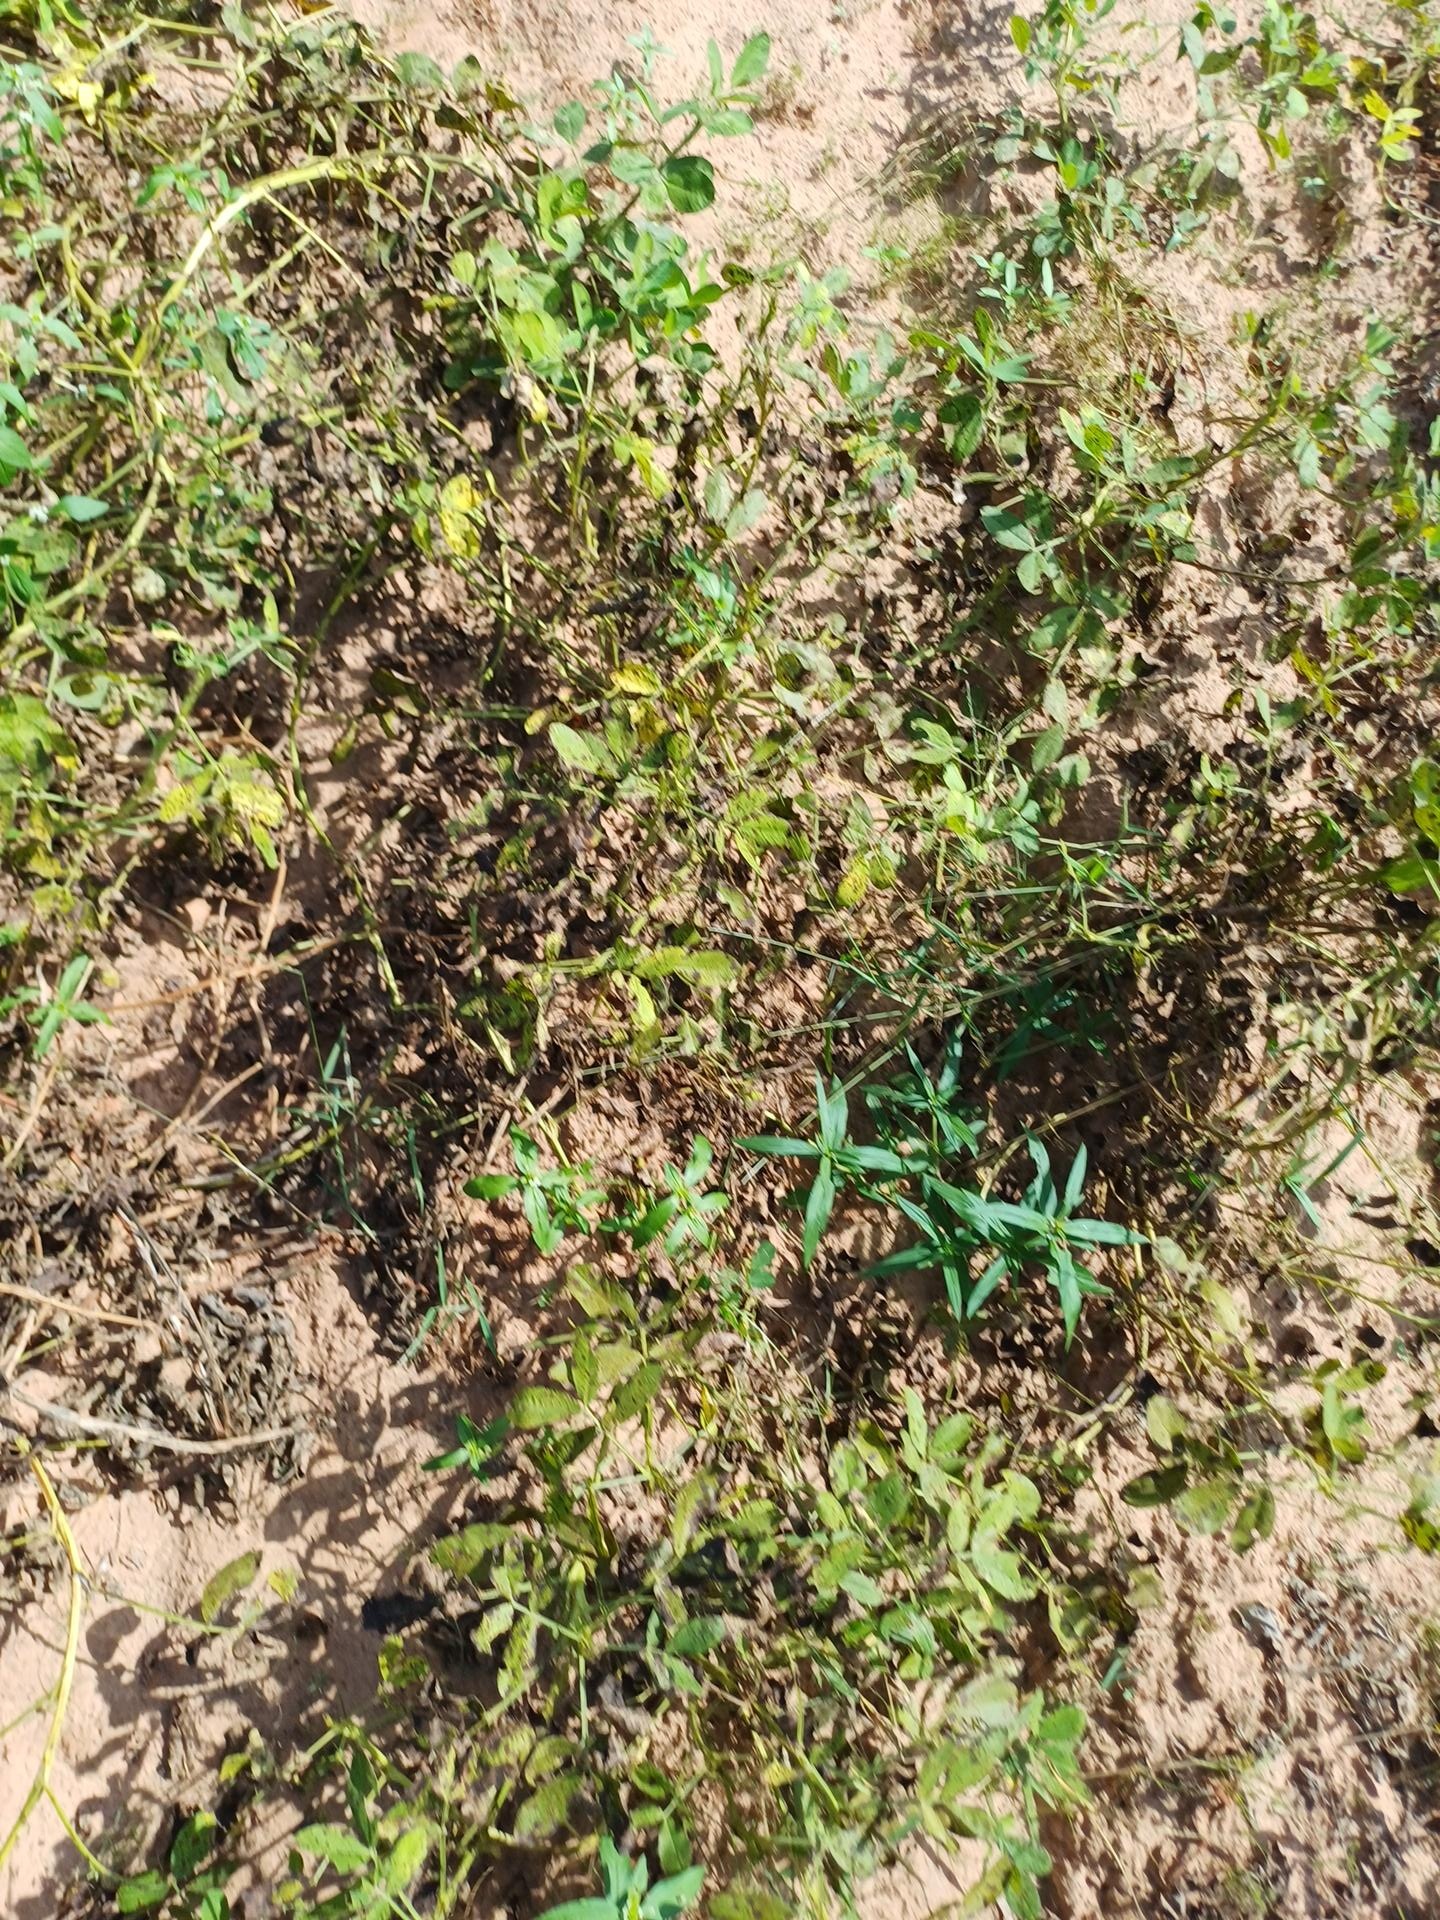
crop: groundnut
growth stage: flowering
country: Senegal
